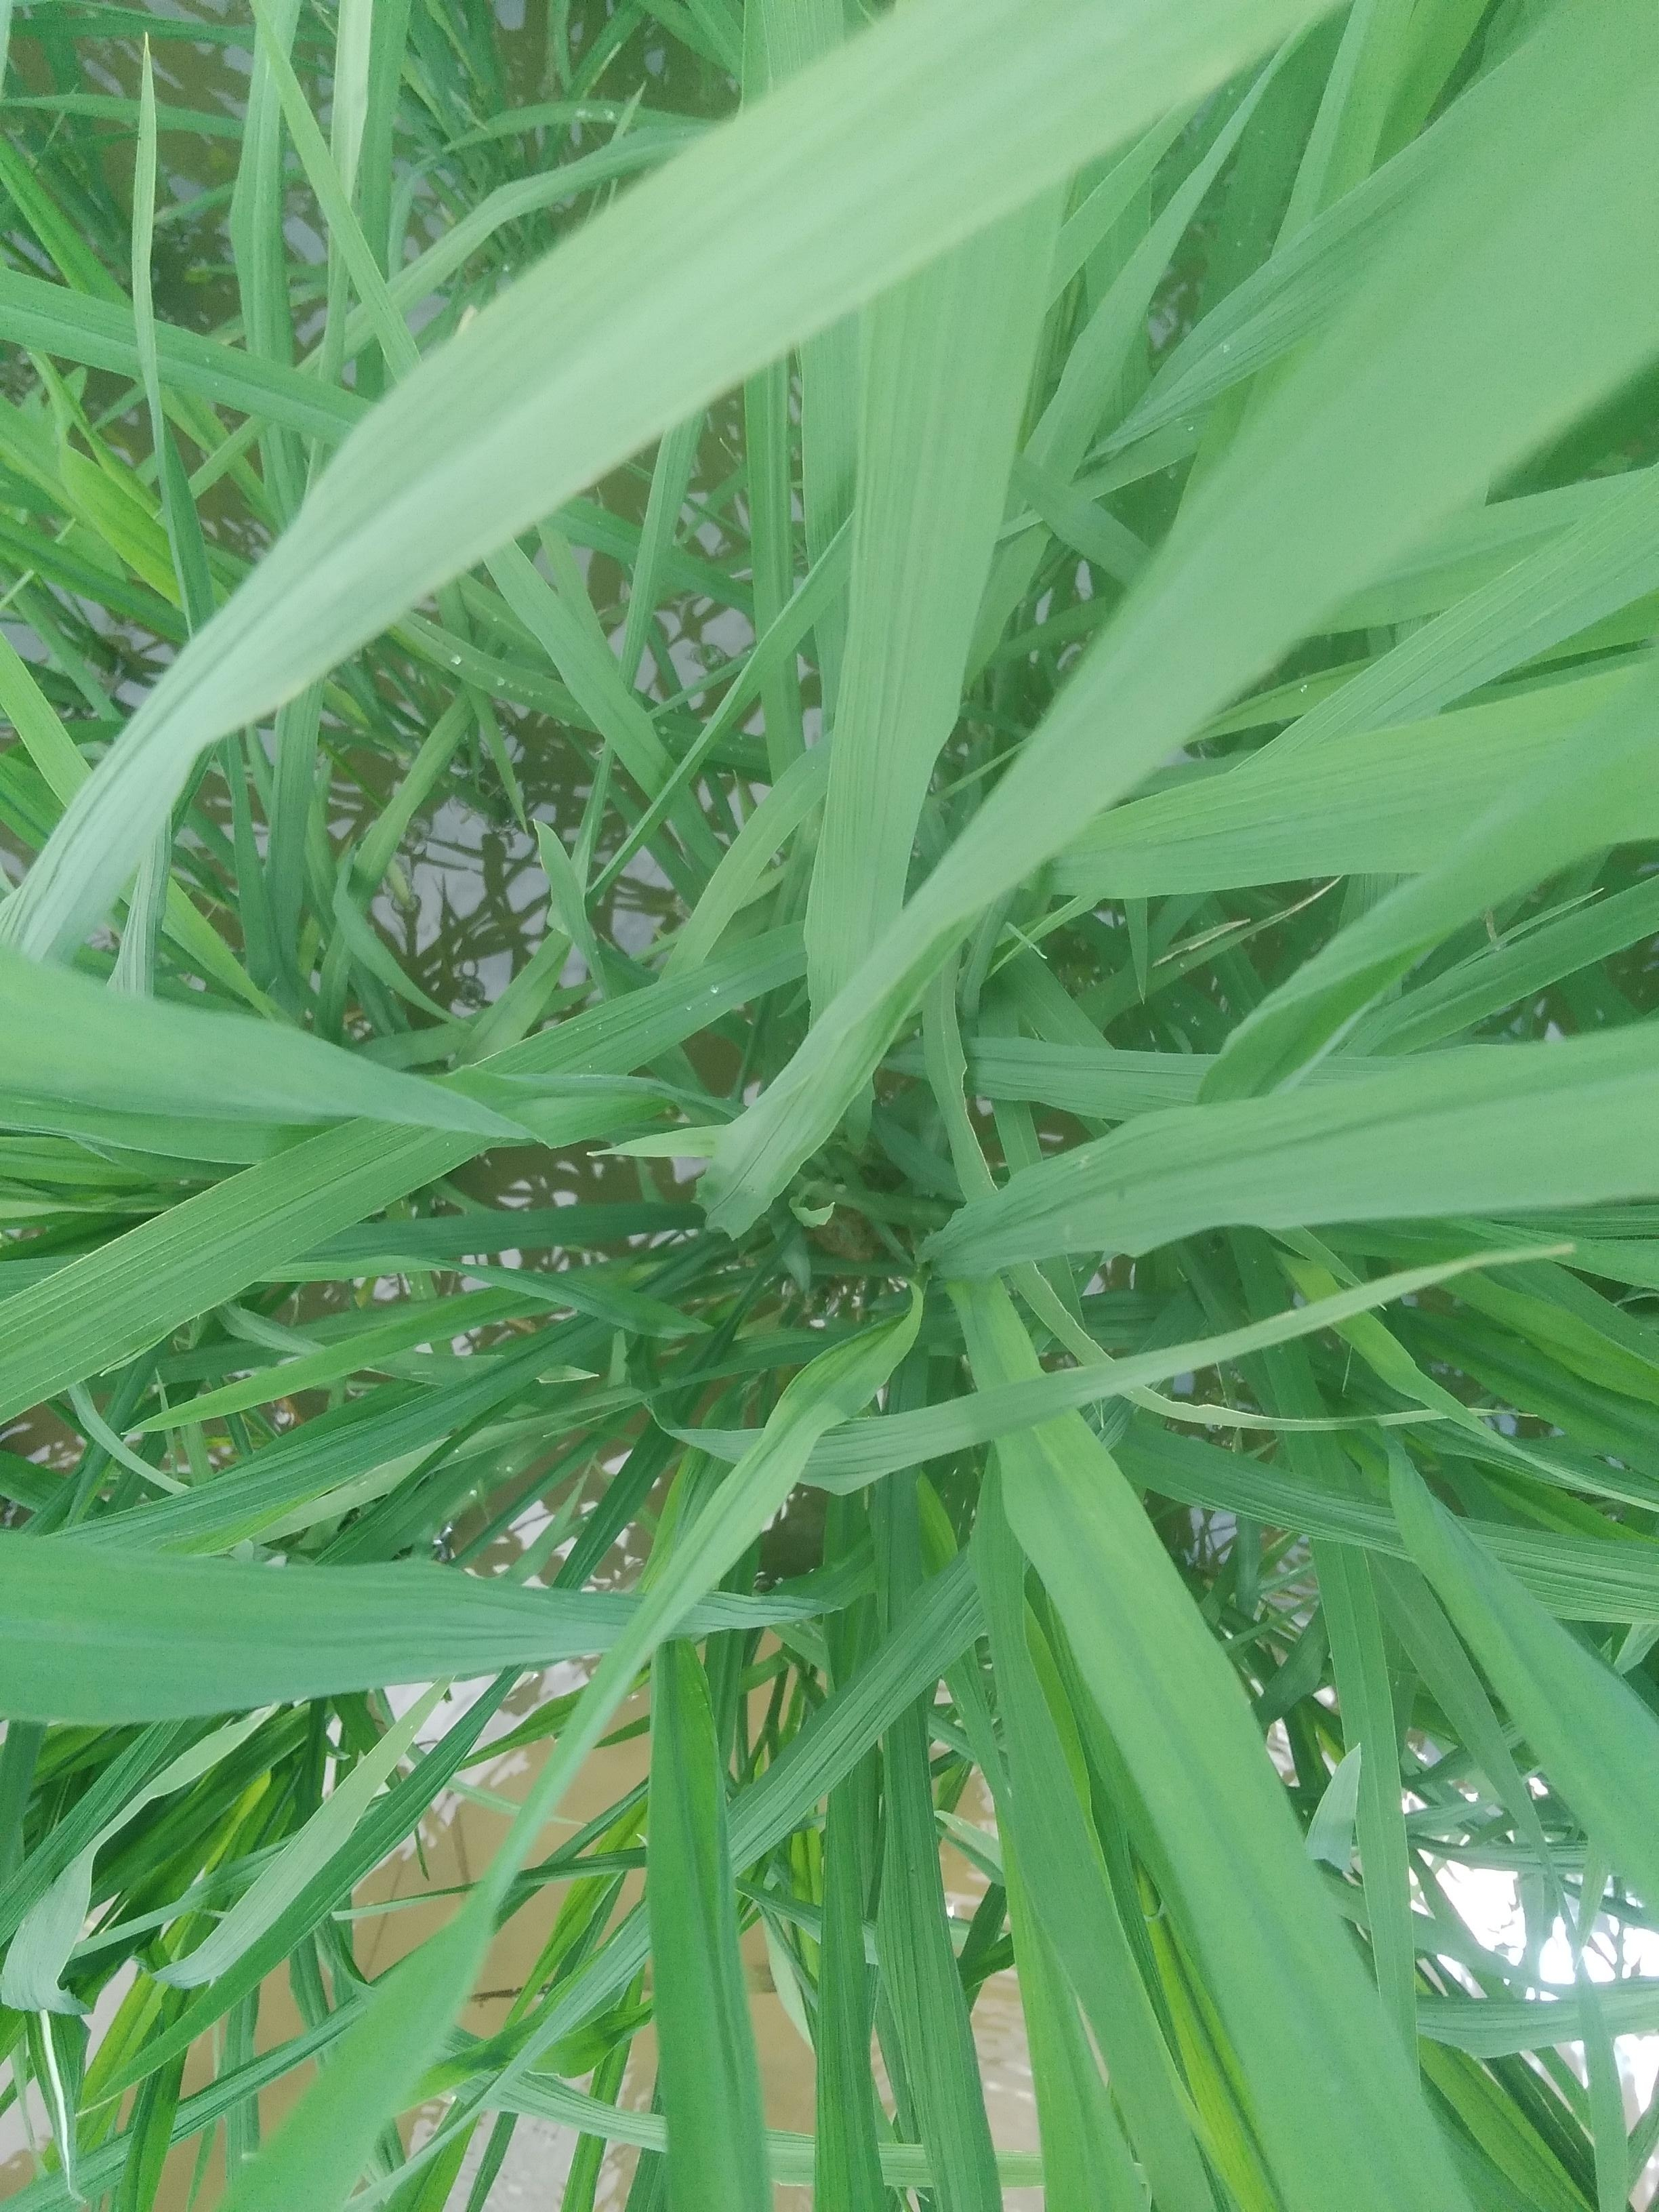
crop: rice
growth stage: elongation stem
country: Nigeria
